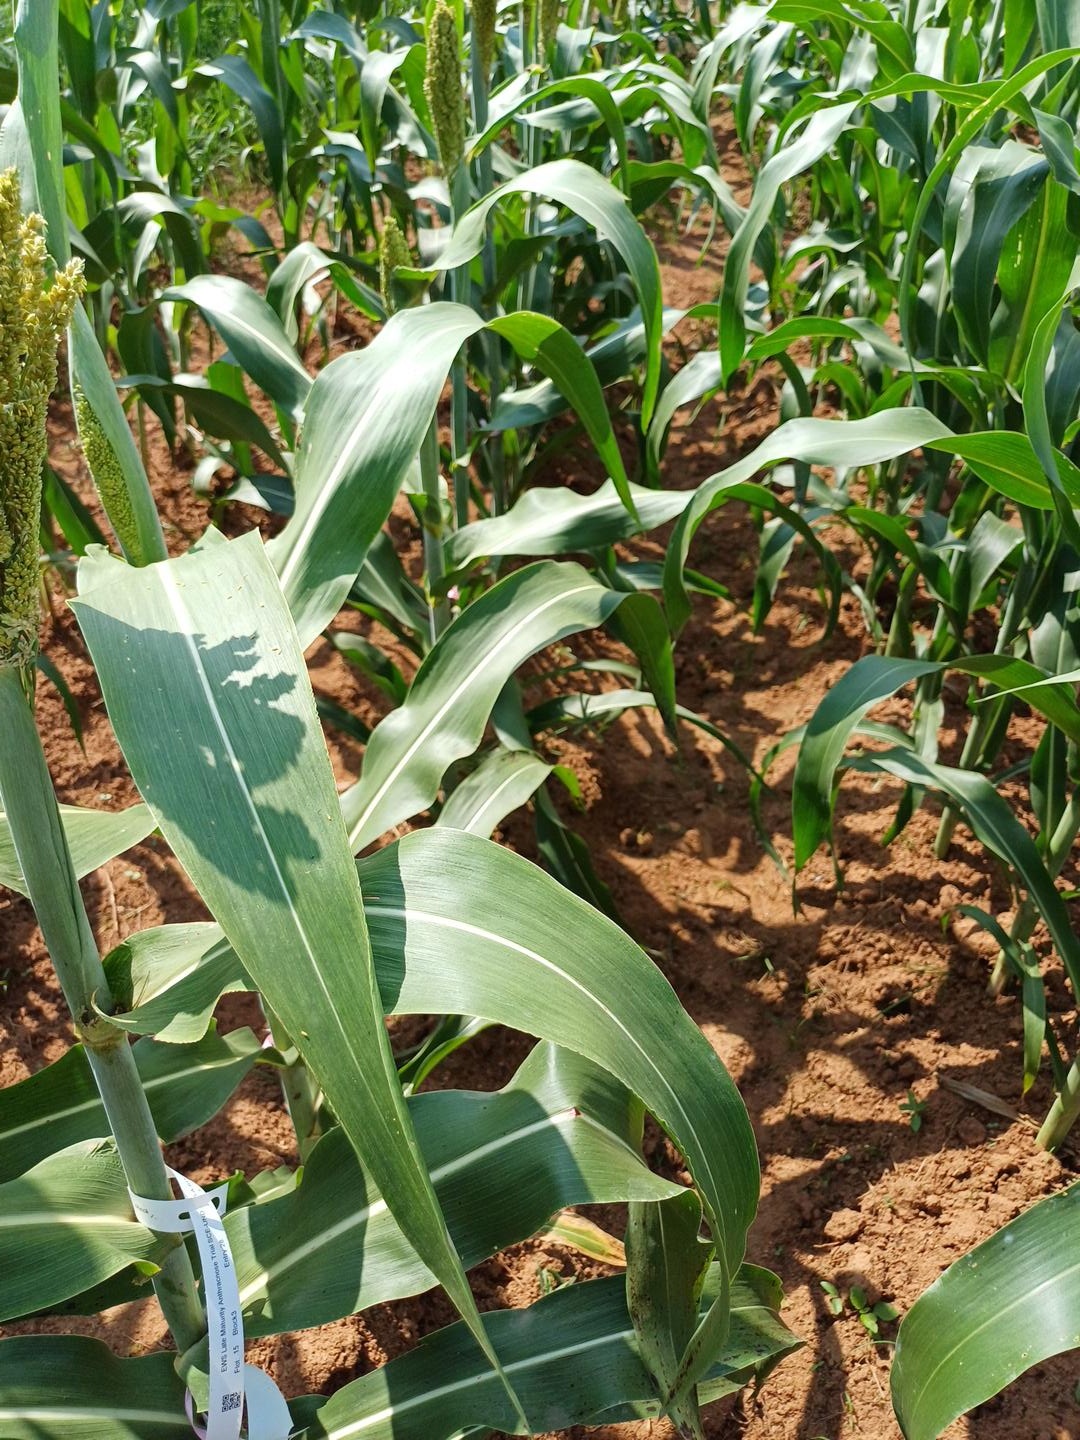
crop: sorghum
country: Kenya
